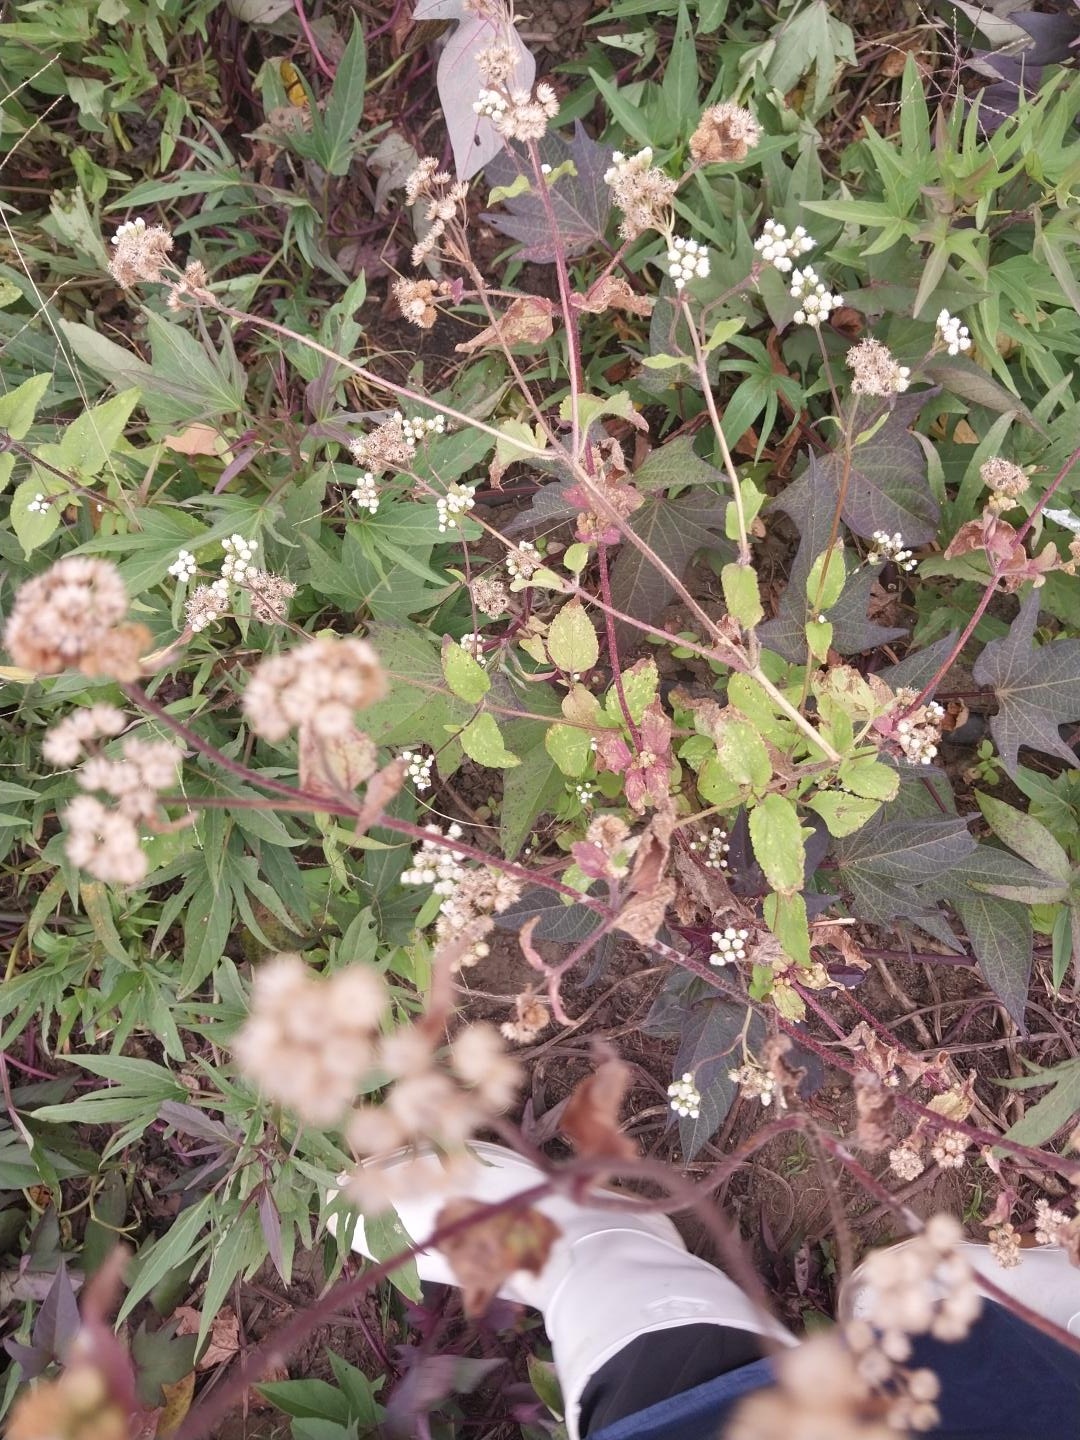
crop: sweet potato
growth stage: flowering
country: Tanzania
